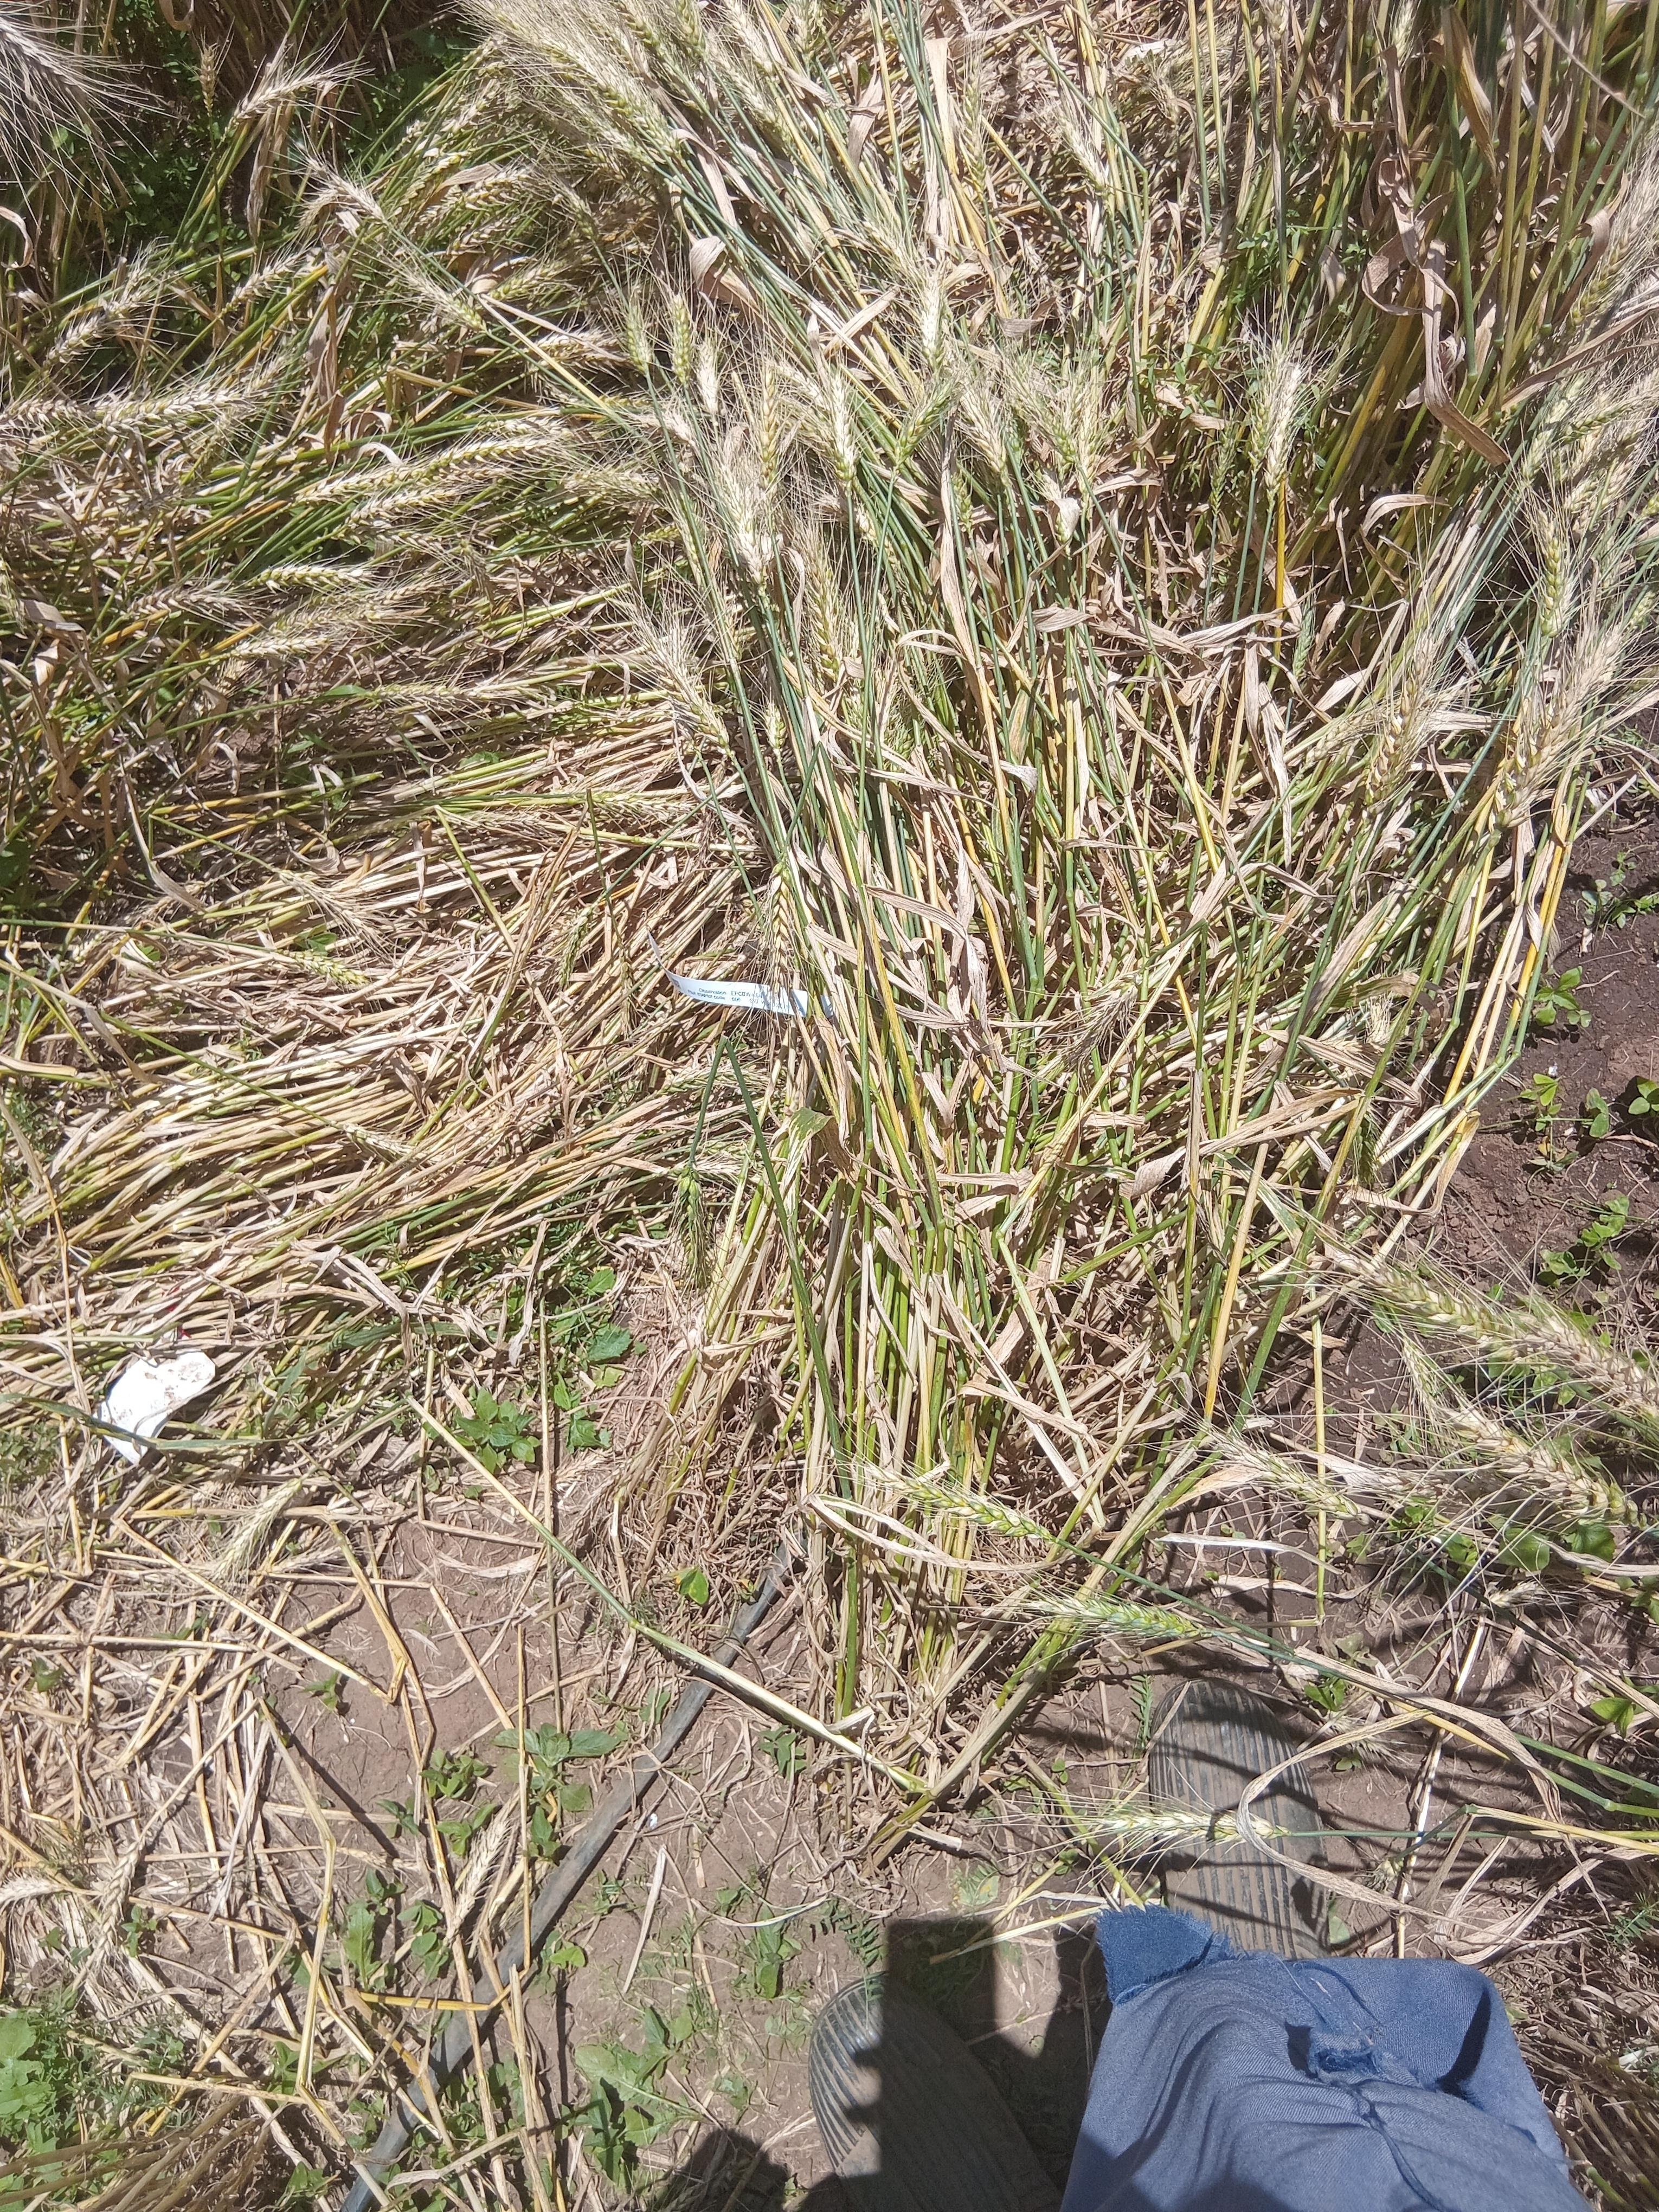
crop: wheat
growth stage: maturity
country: Kenya
